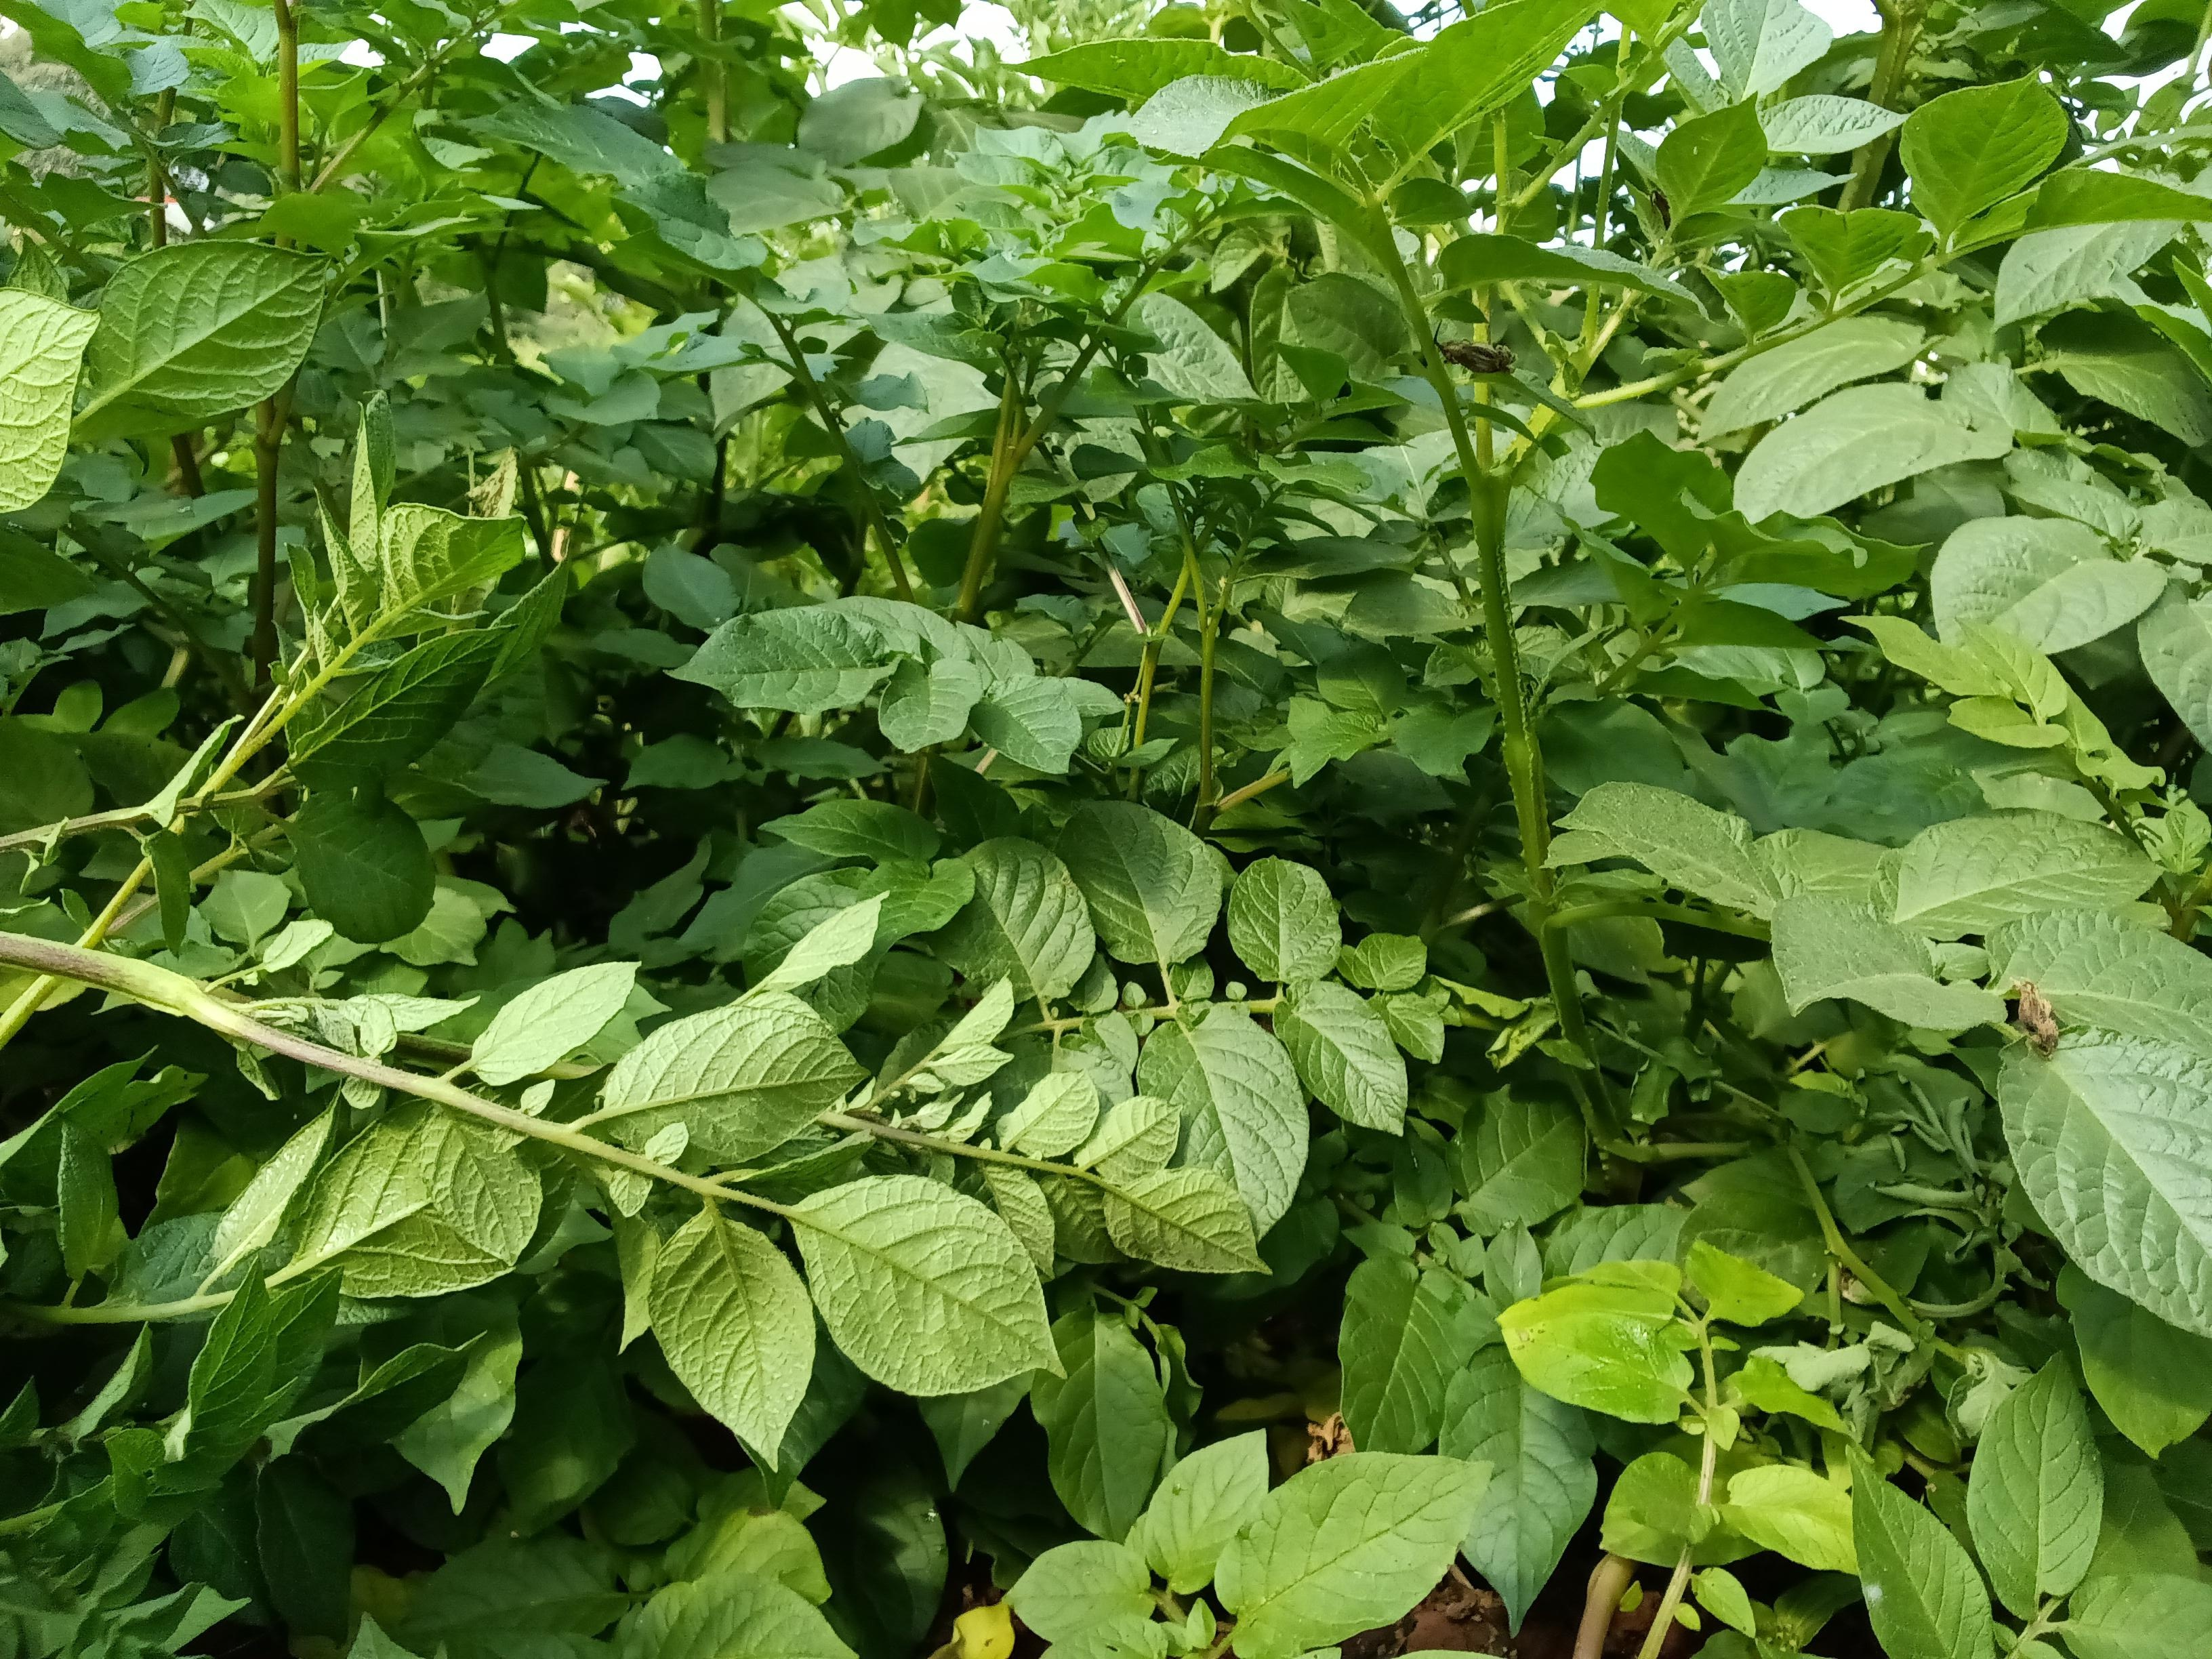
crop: potato
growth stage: maturity
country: Kenya
